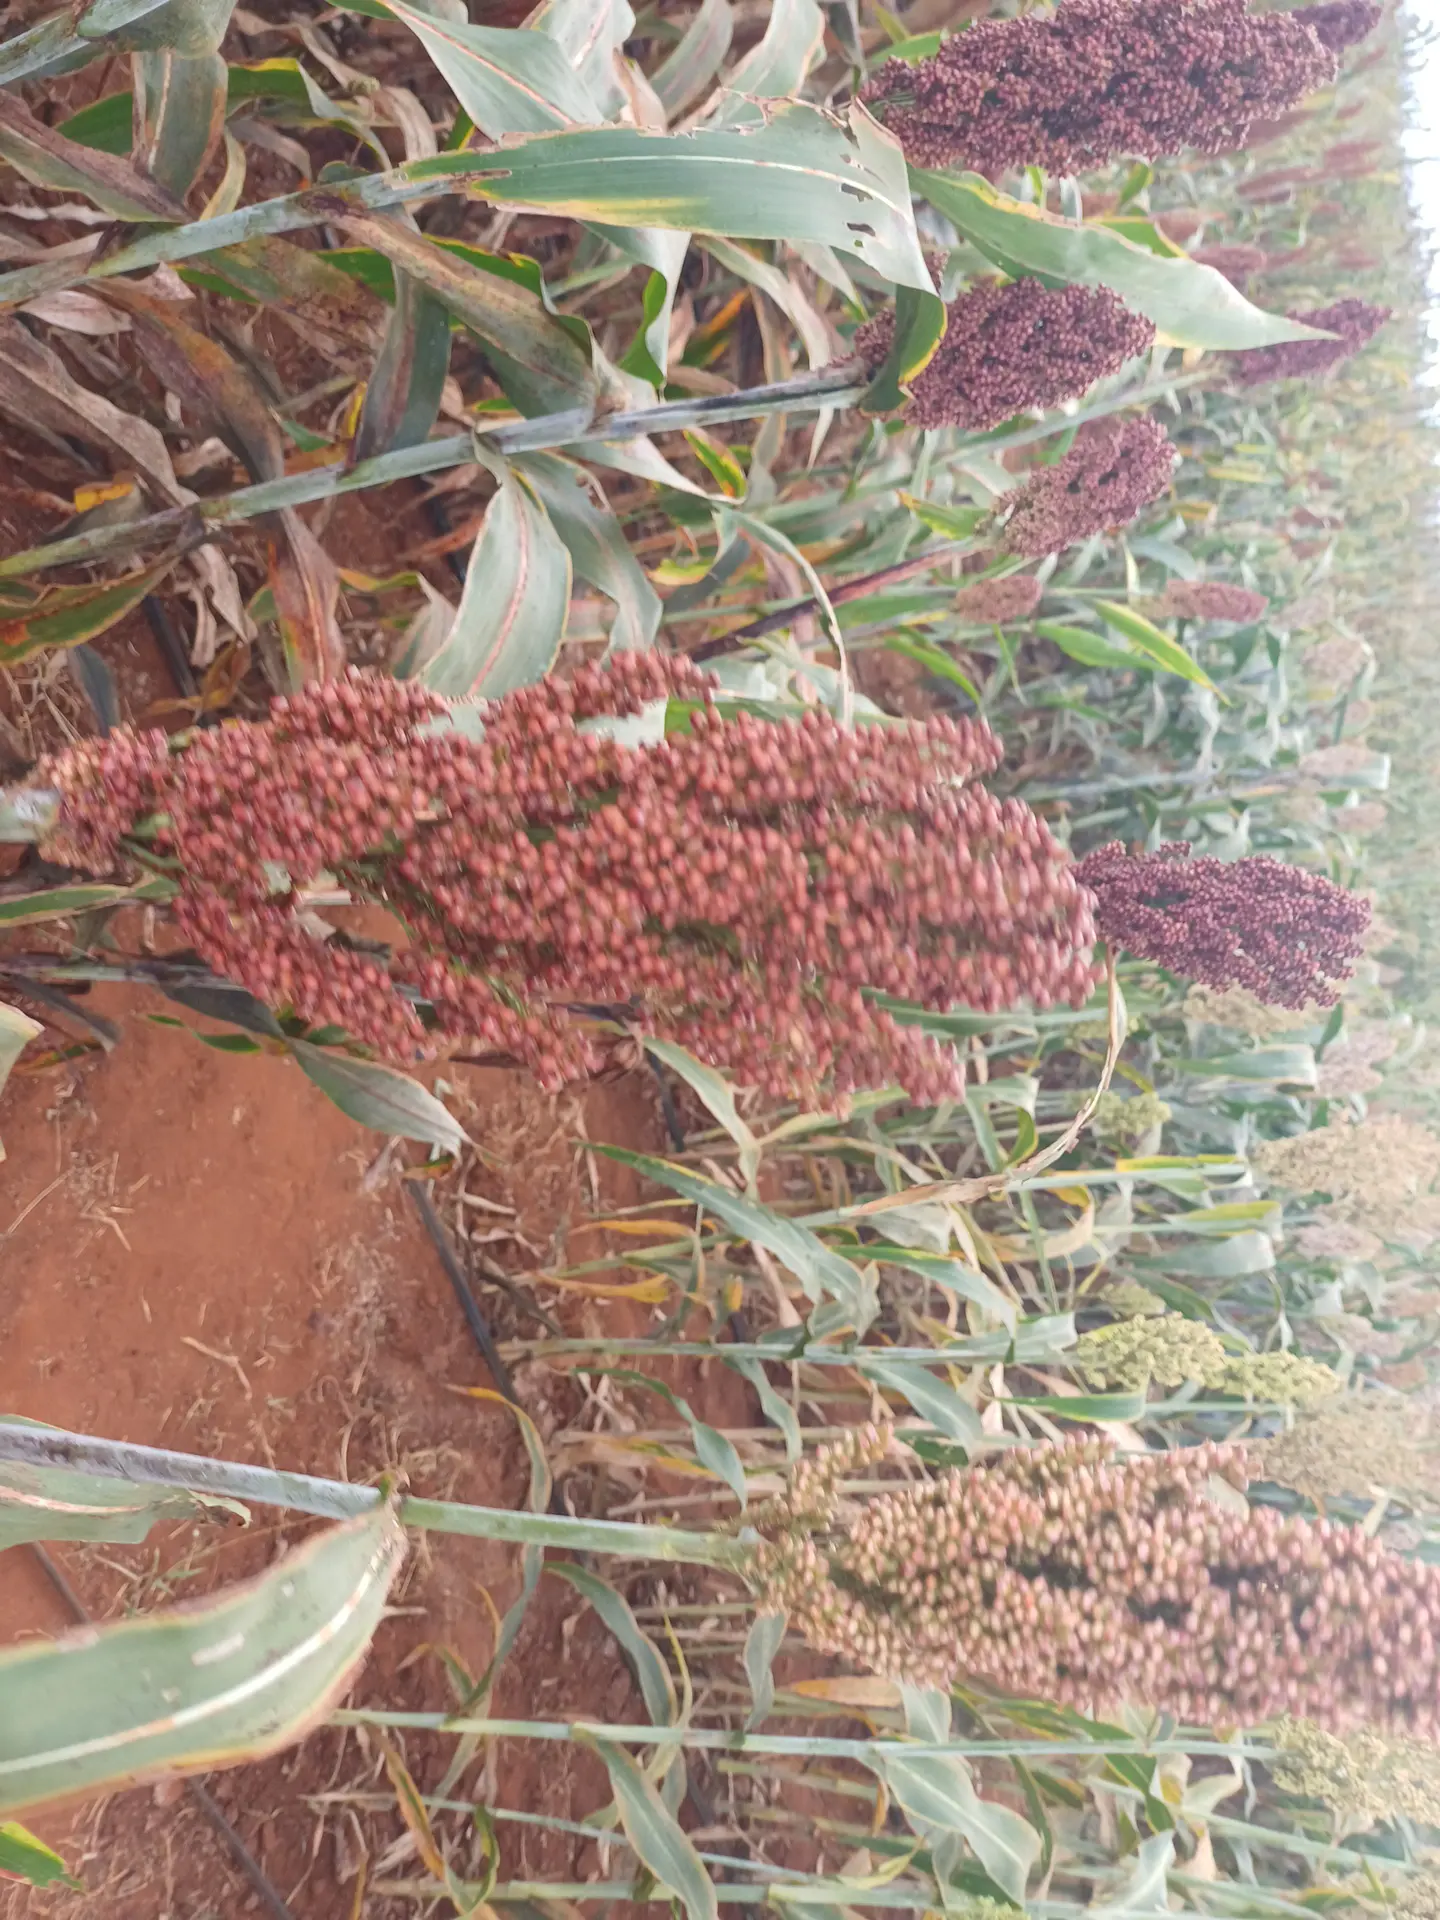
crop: sorghum
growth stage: filling grain
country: Kenya
